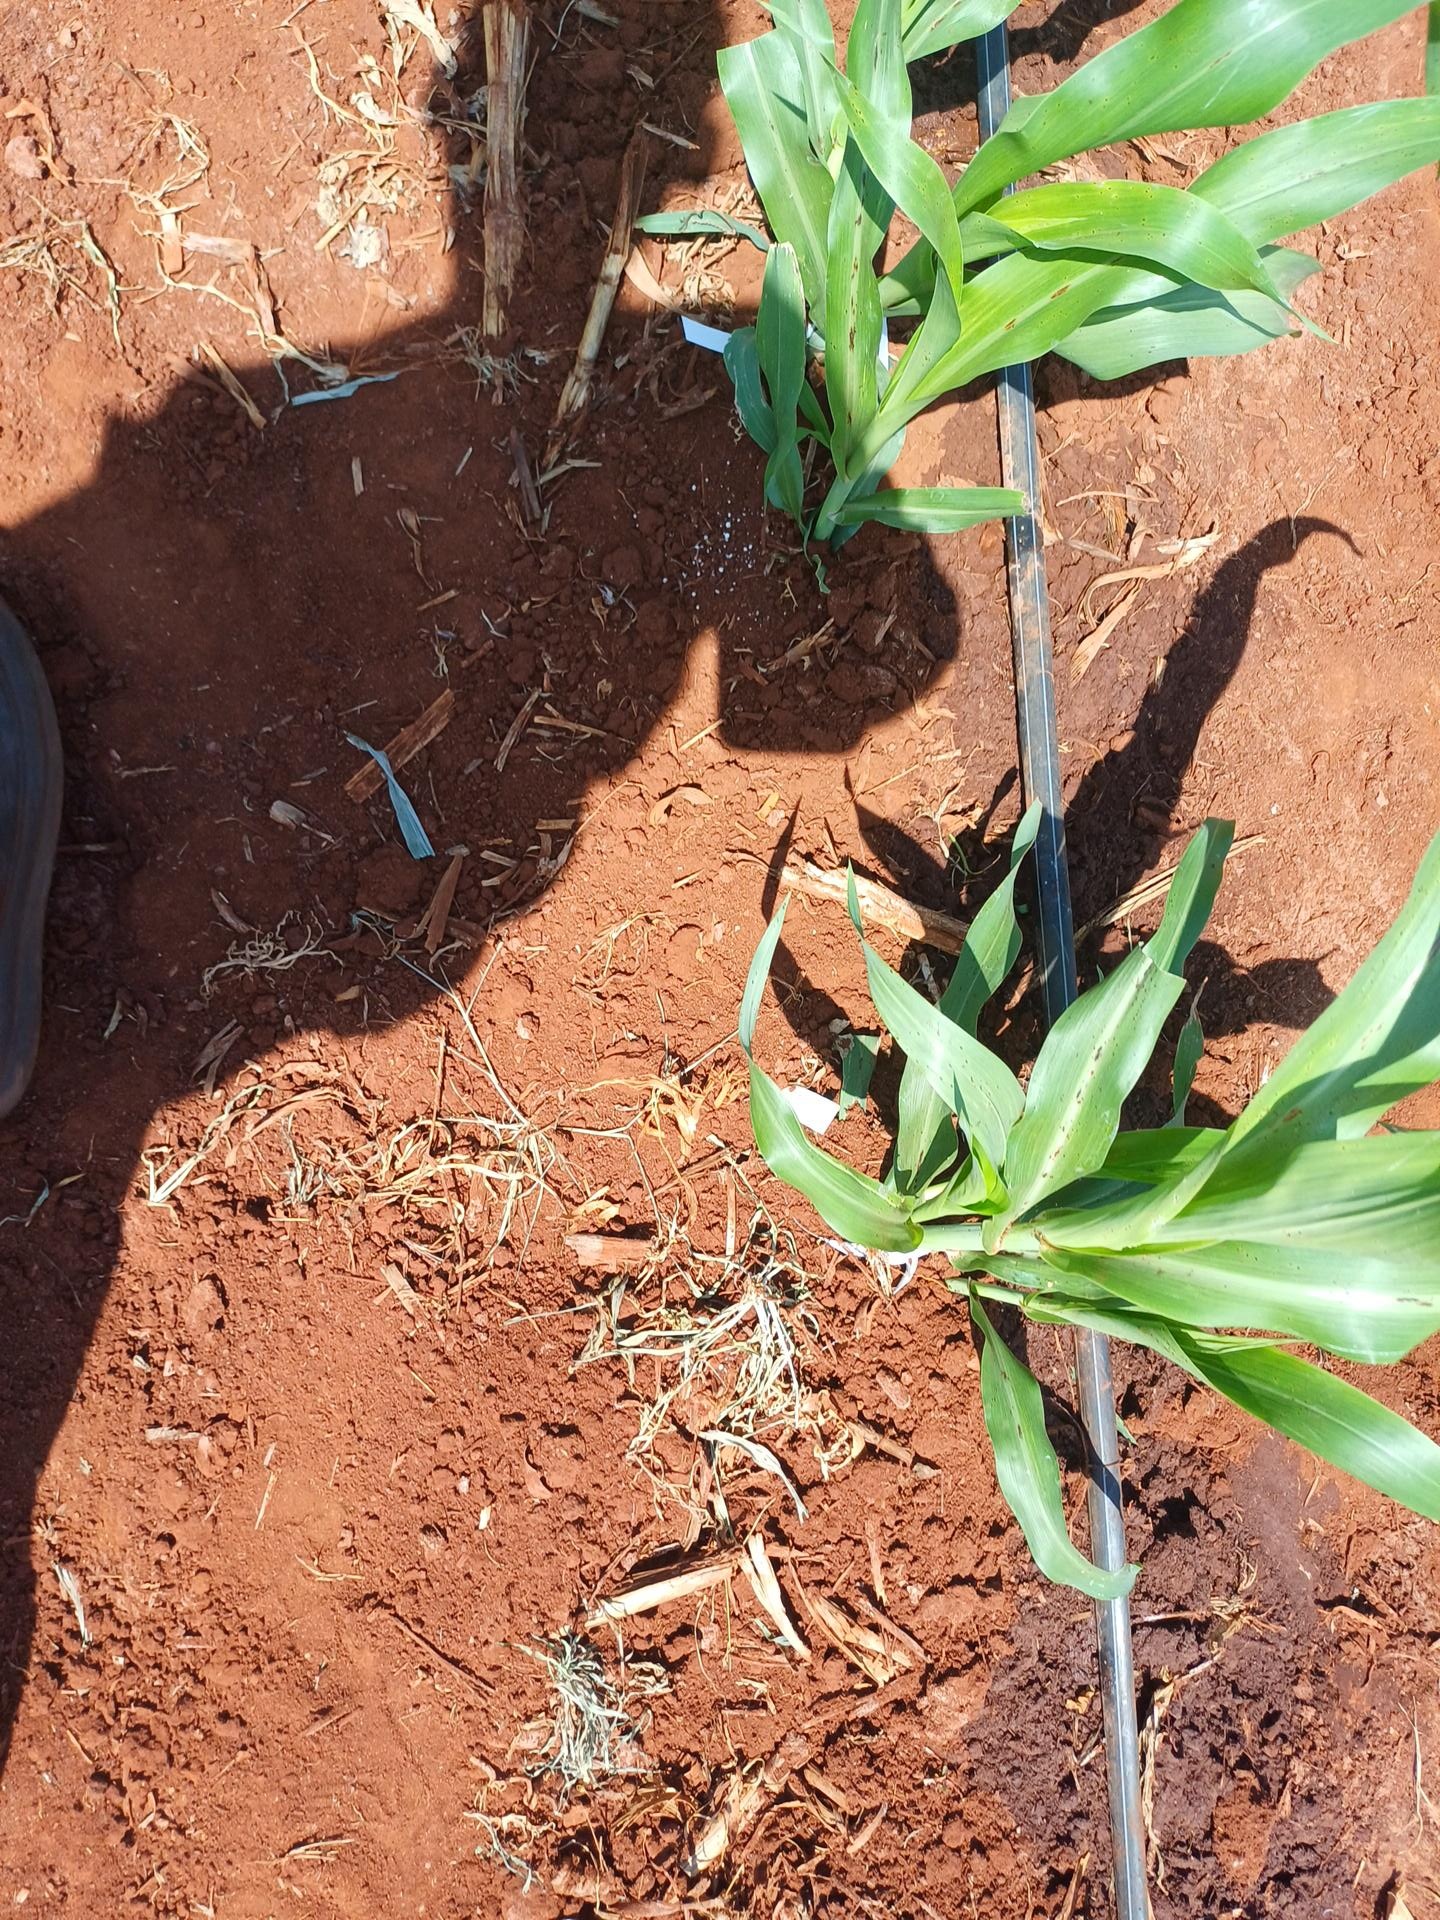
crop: sorghum
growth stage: vegetative
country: Kenya
